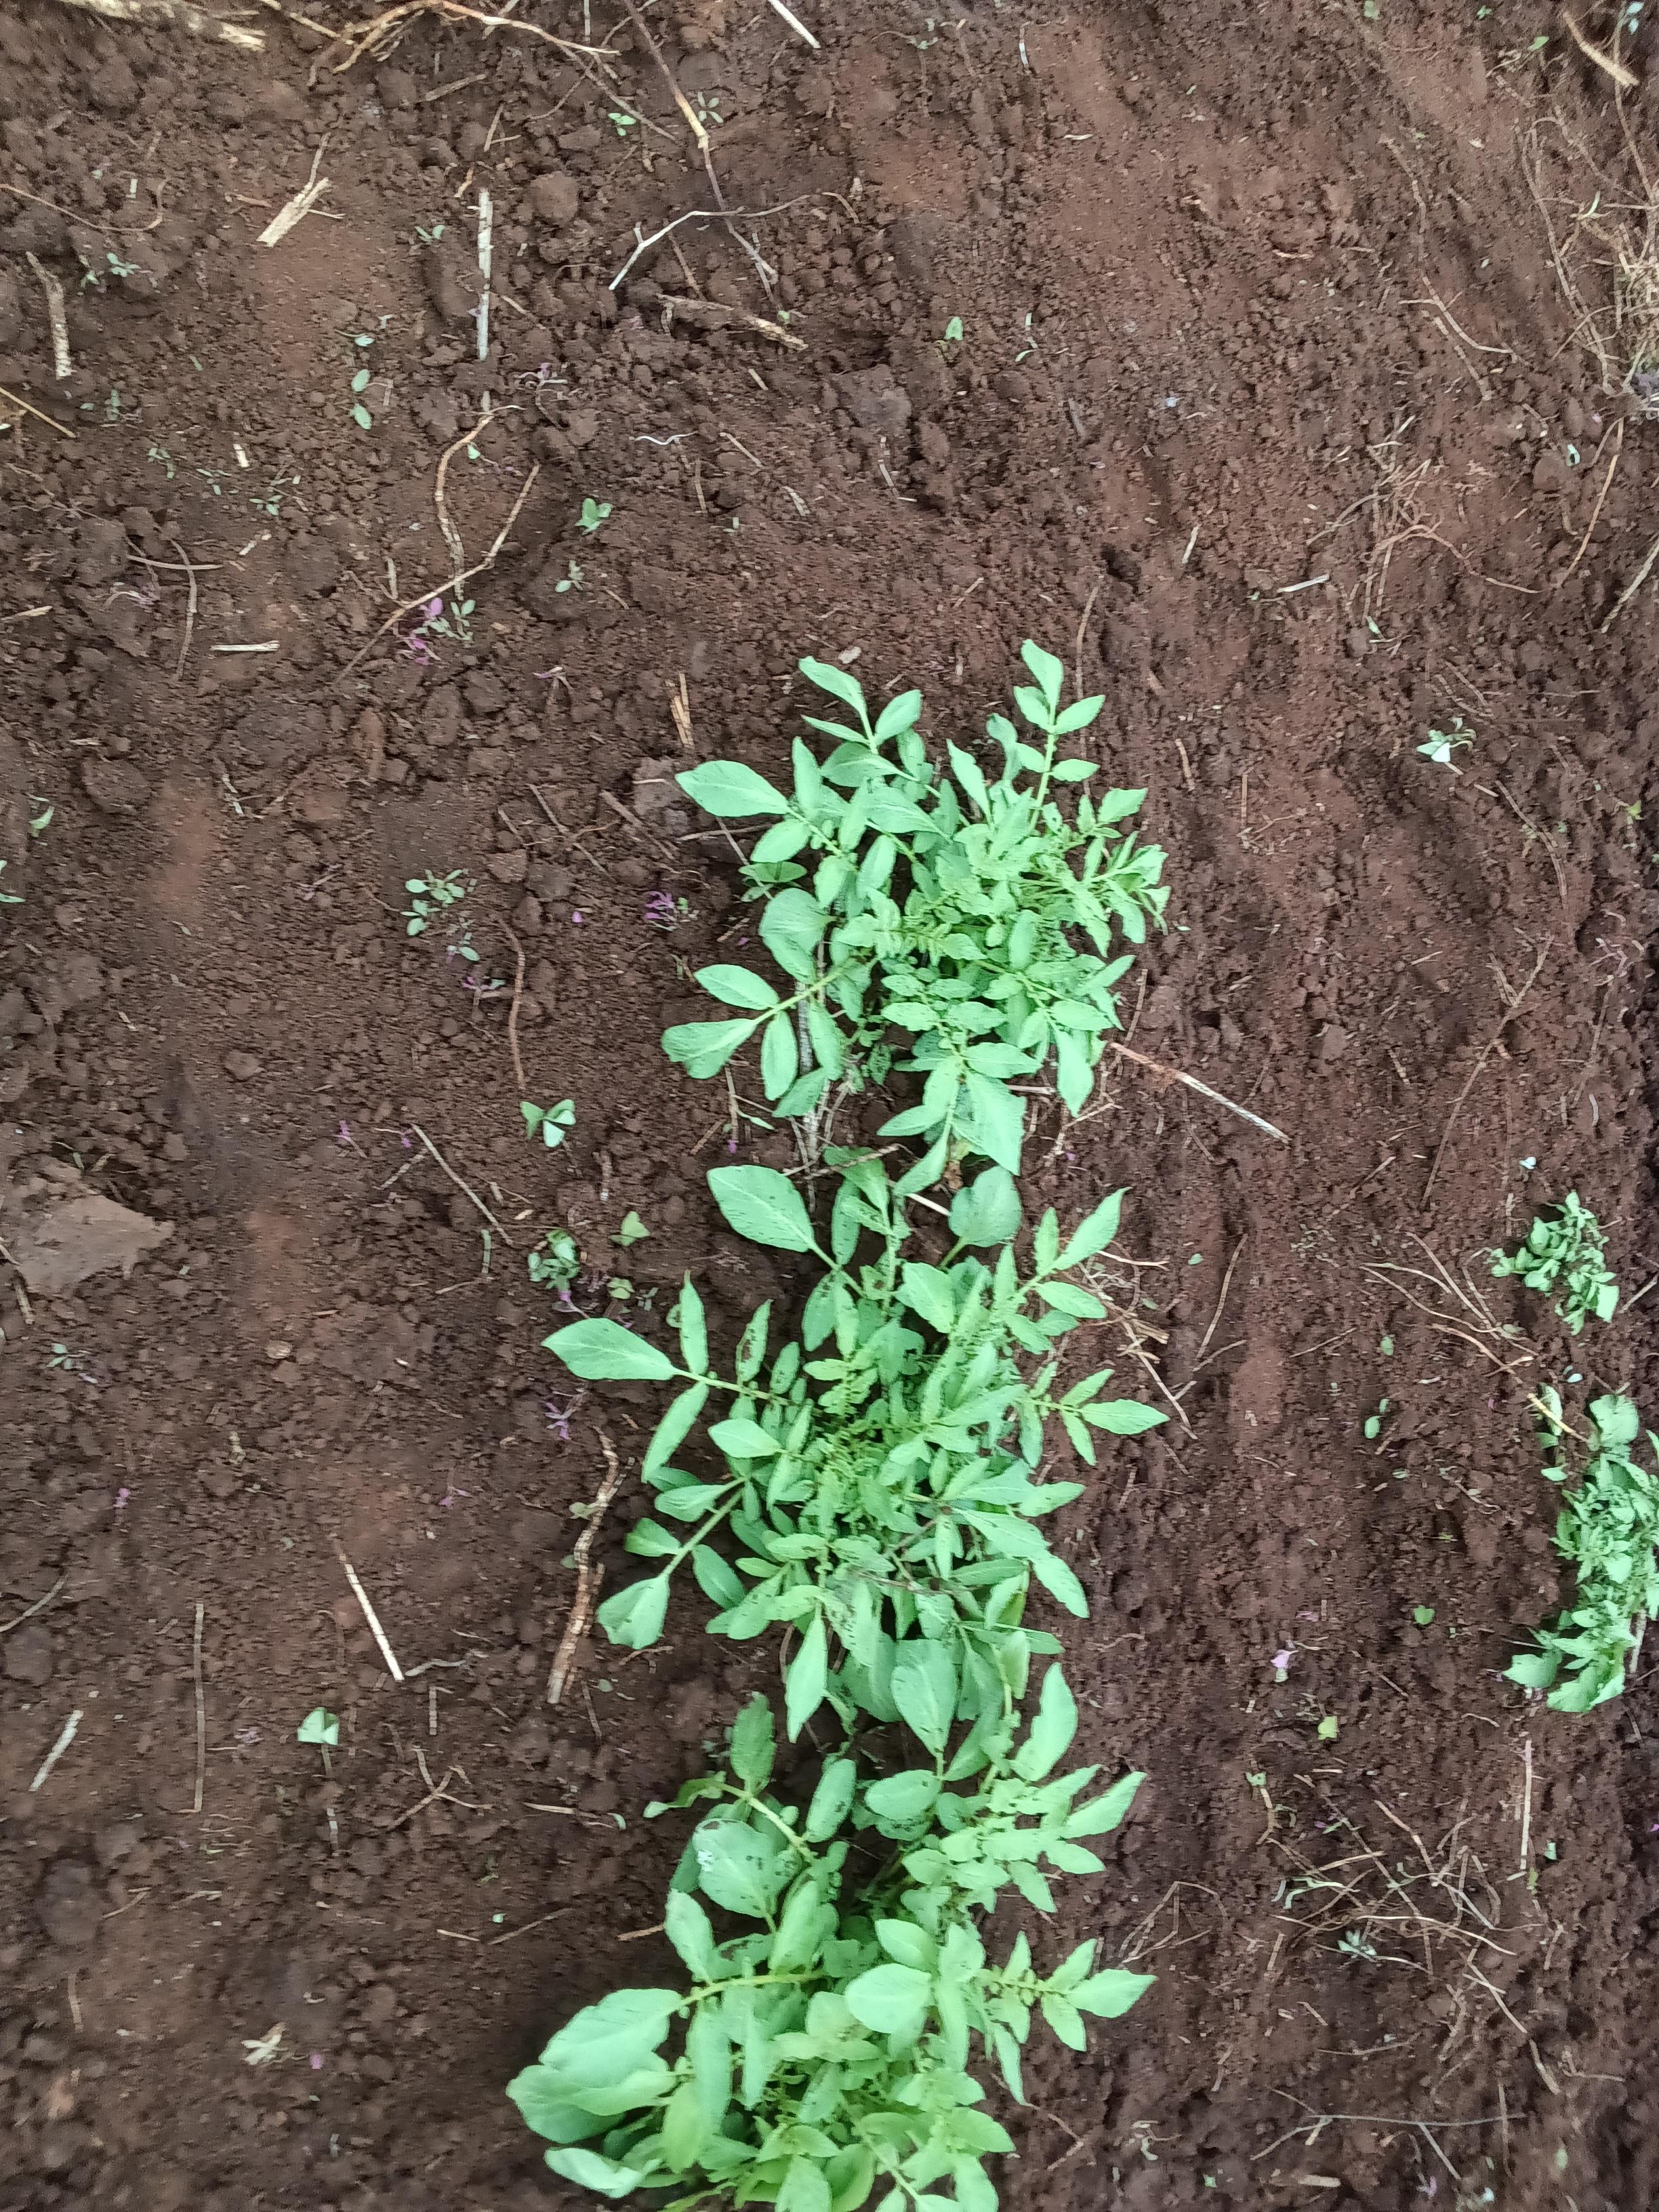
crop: potato
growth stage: sprouting emergence
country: Kenya
